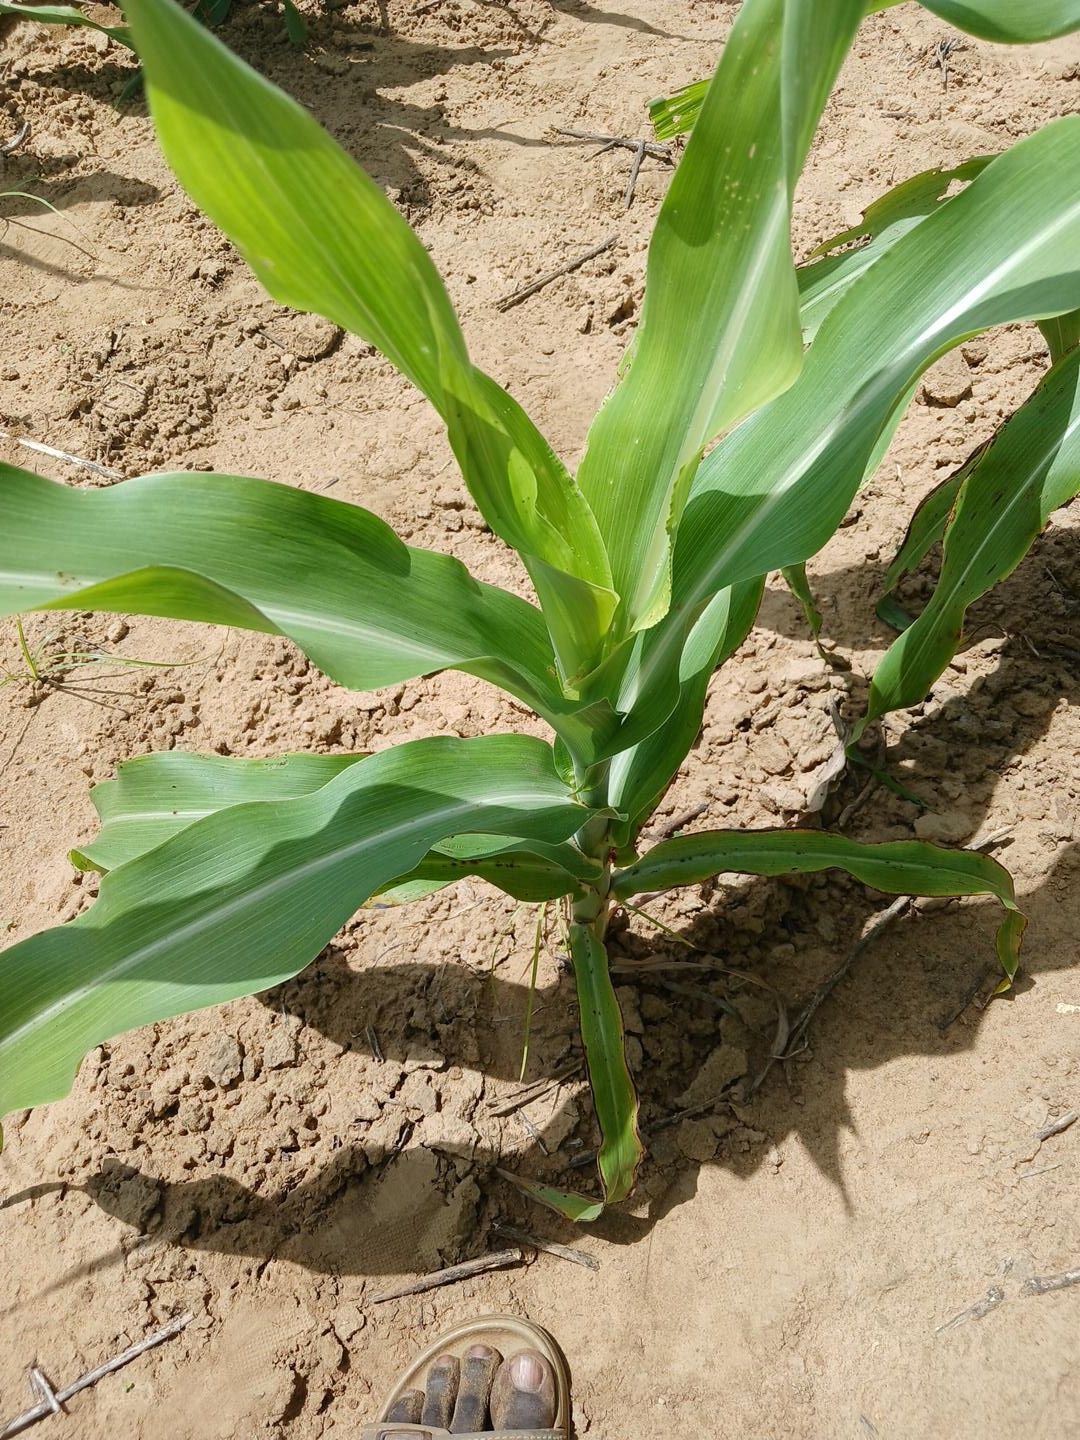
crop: sorghum
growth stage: vegetative
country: Senegal
